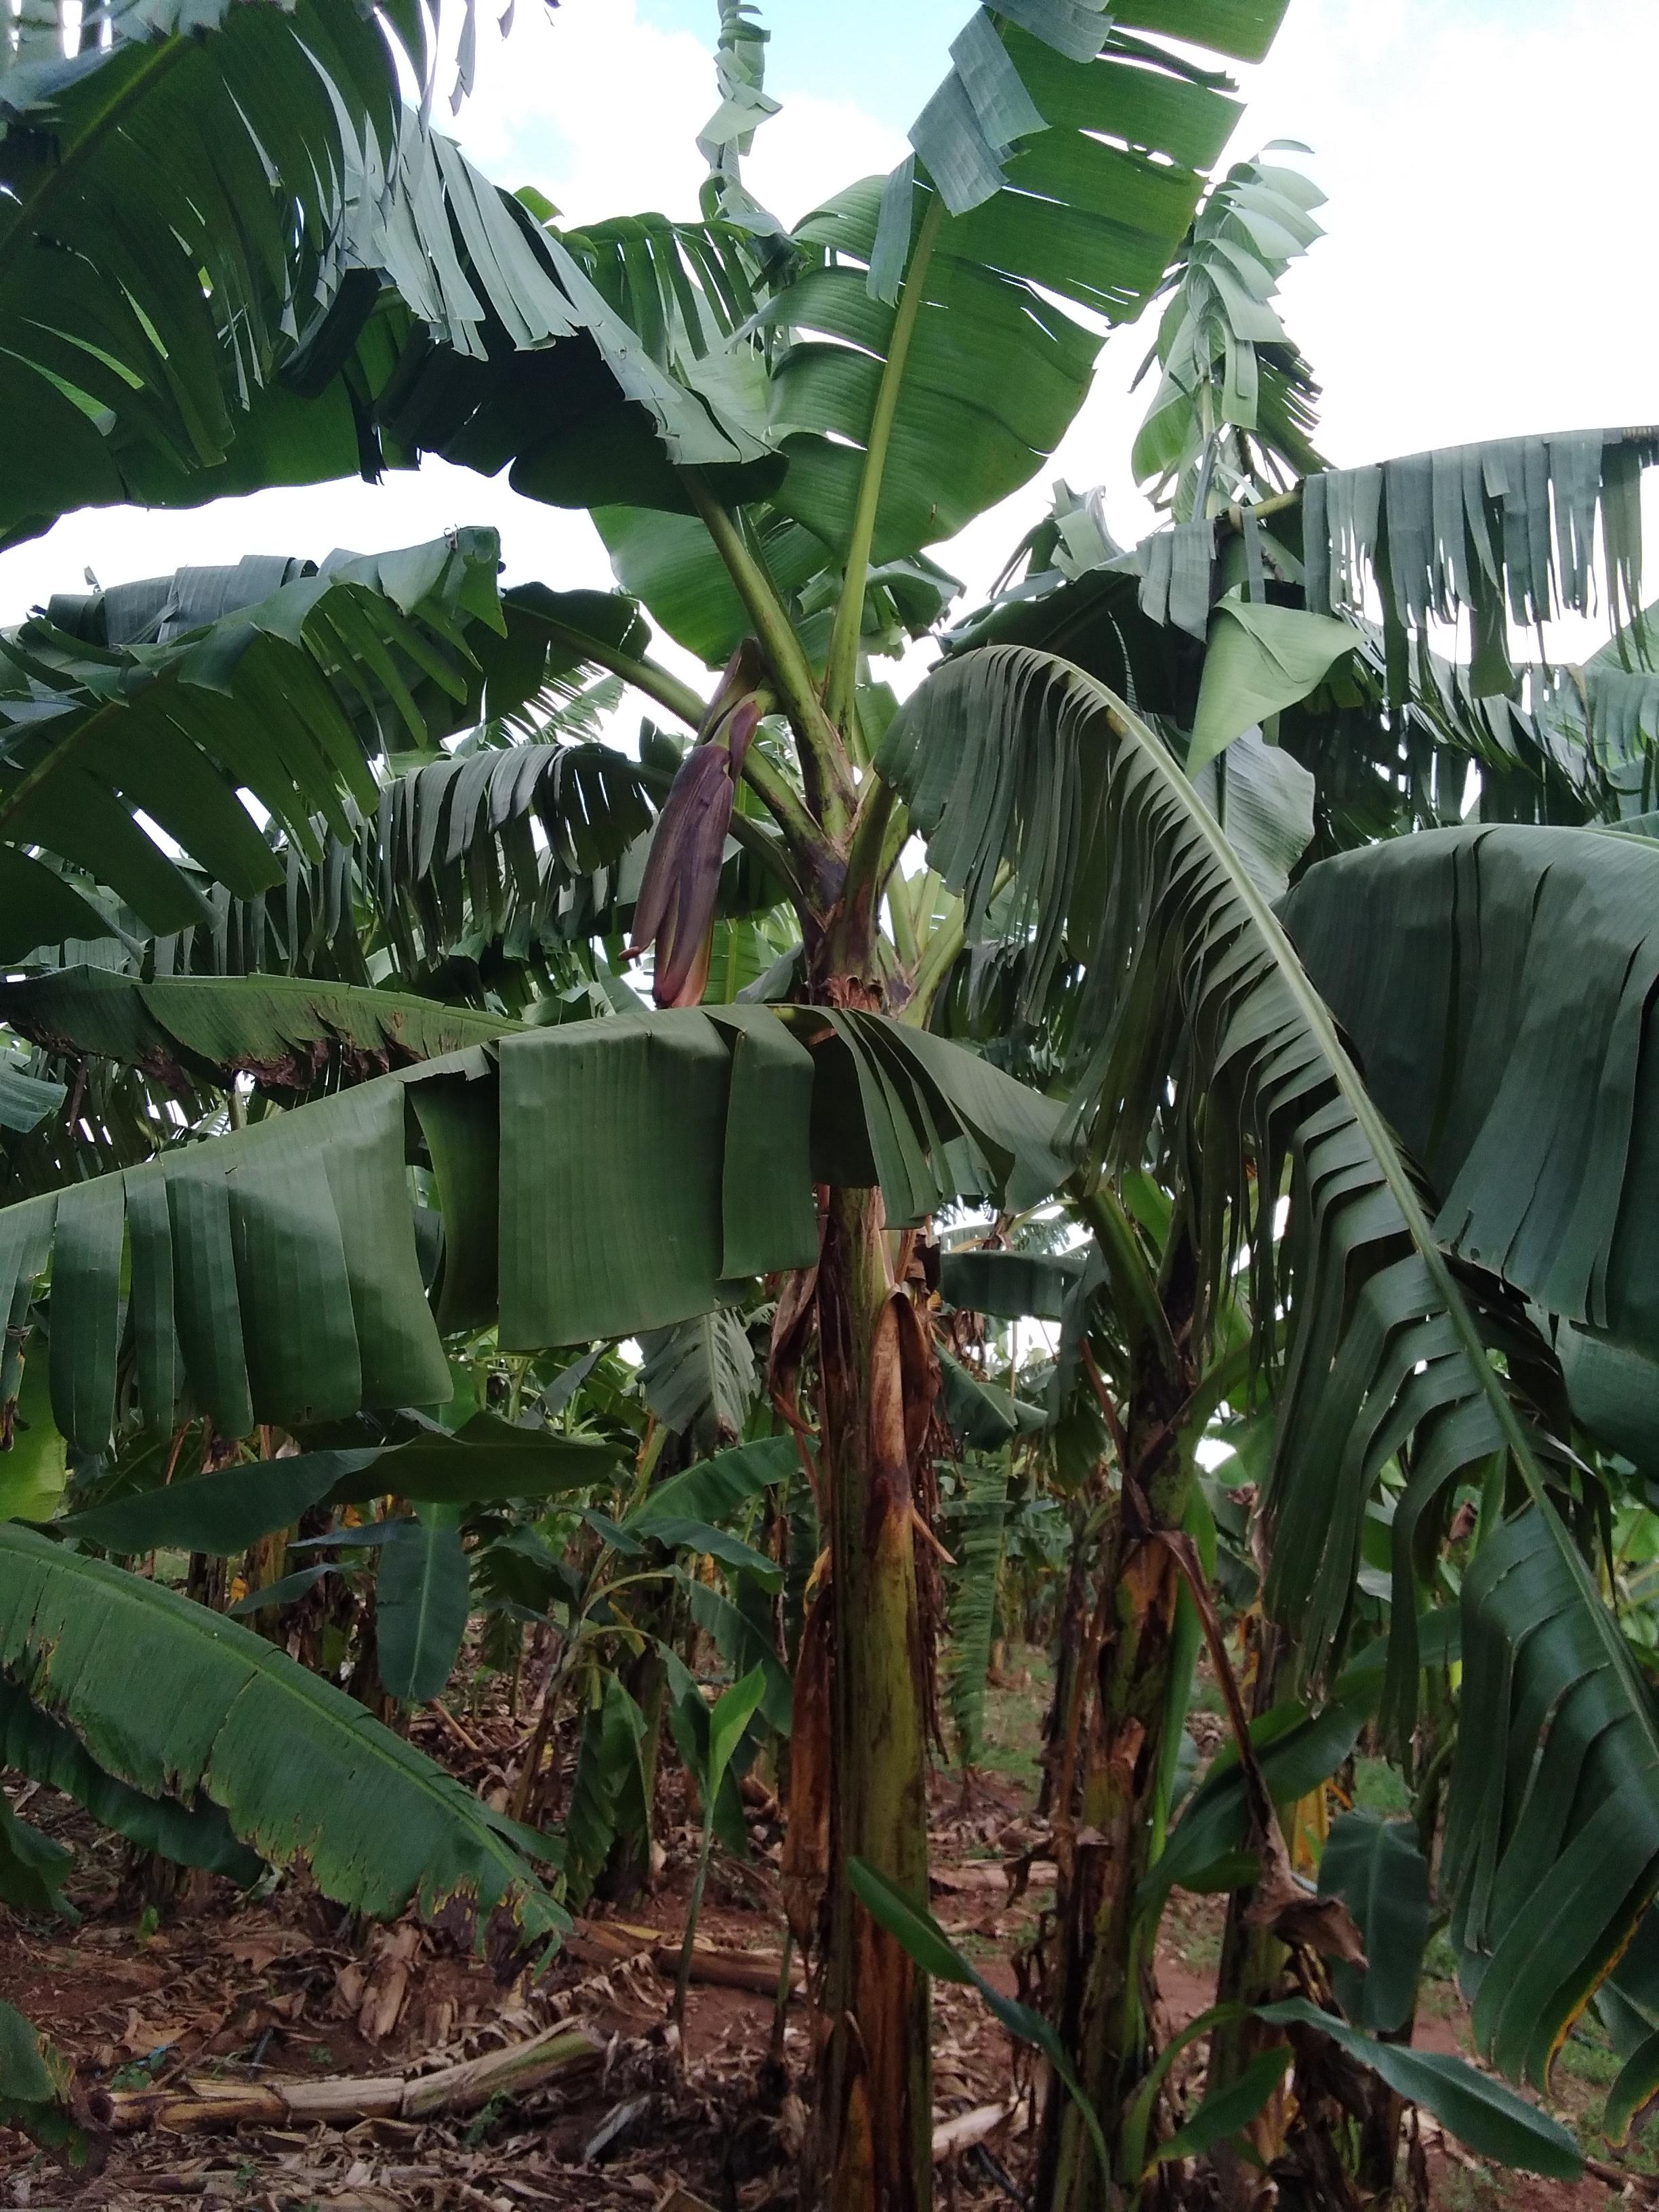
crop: banana
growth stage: flowering
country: Tanzania
